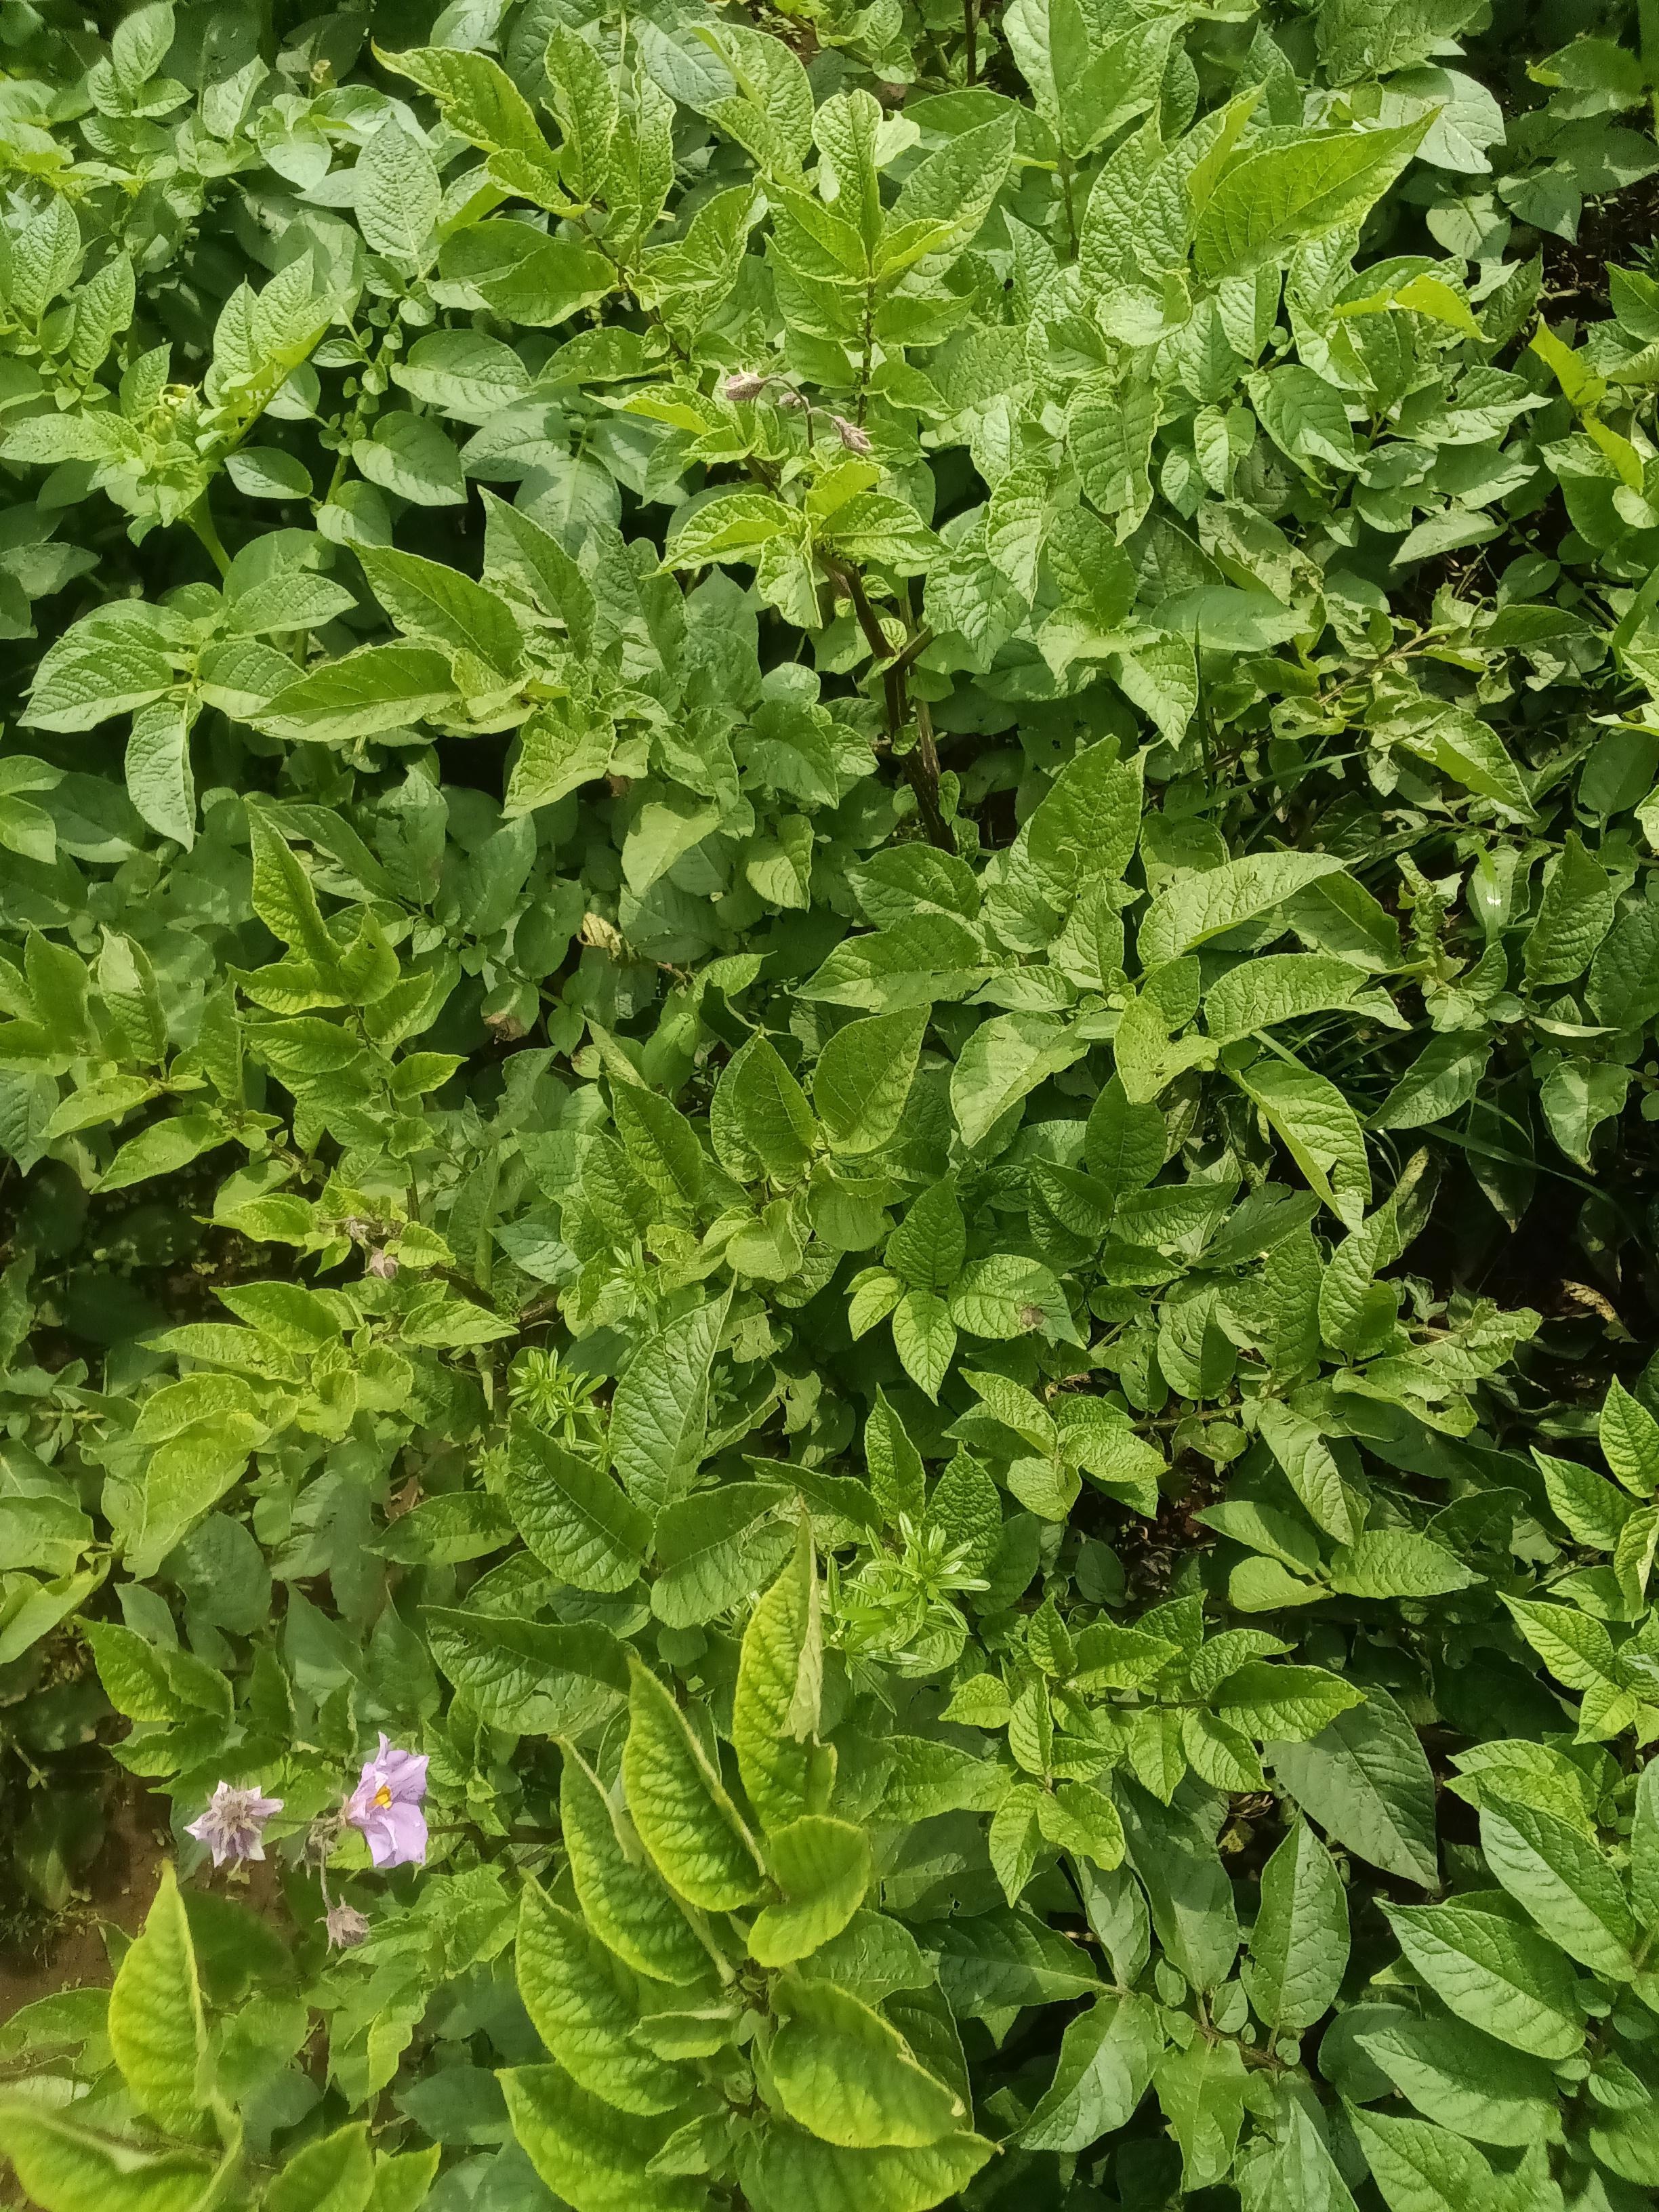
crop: potato
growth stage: vegetative
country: Kenya
